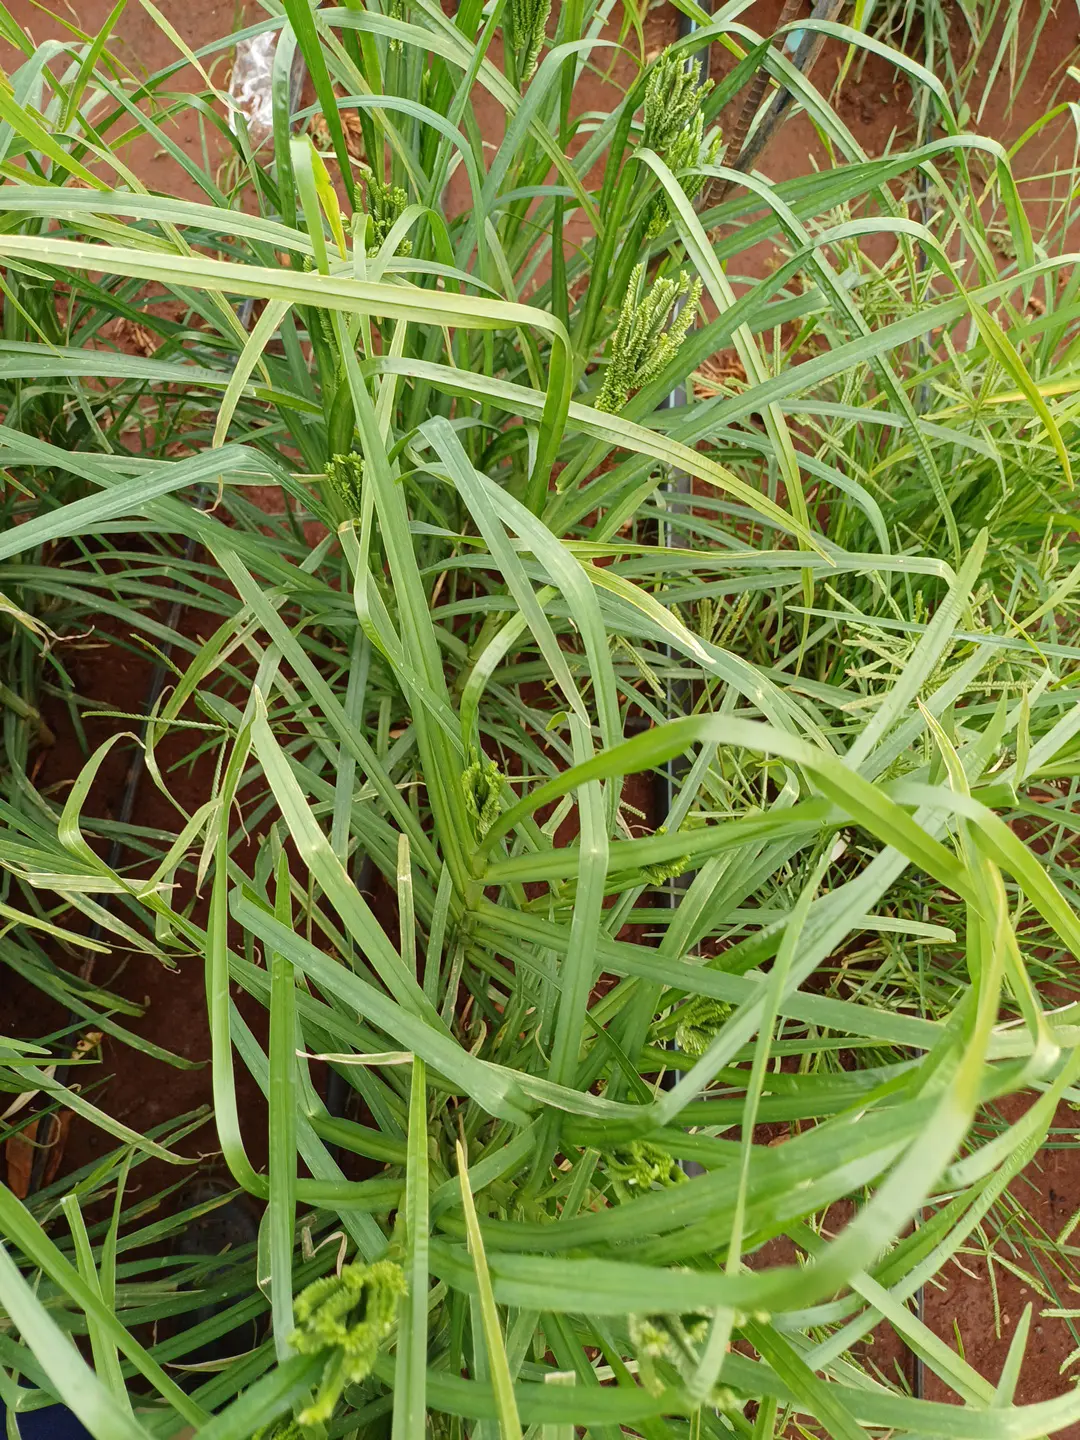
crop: finger millet
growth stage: flowering
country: Kenya
